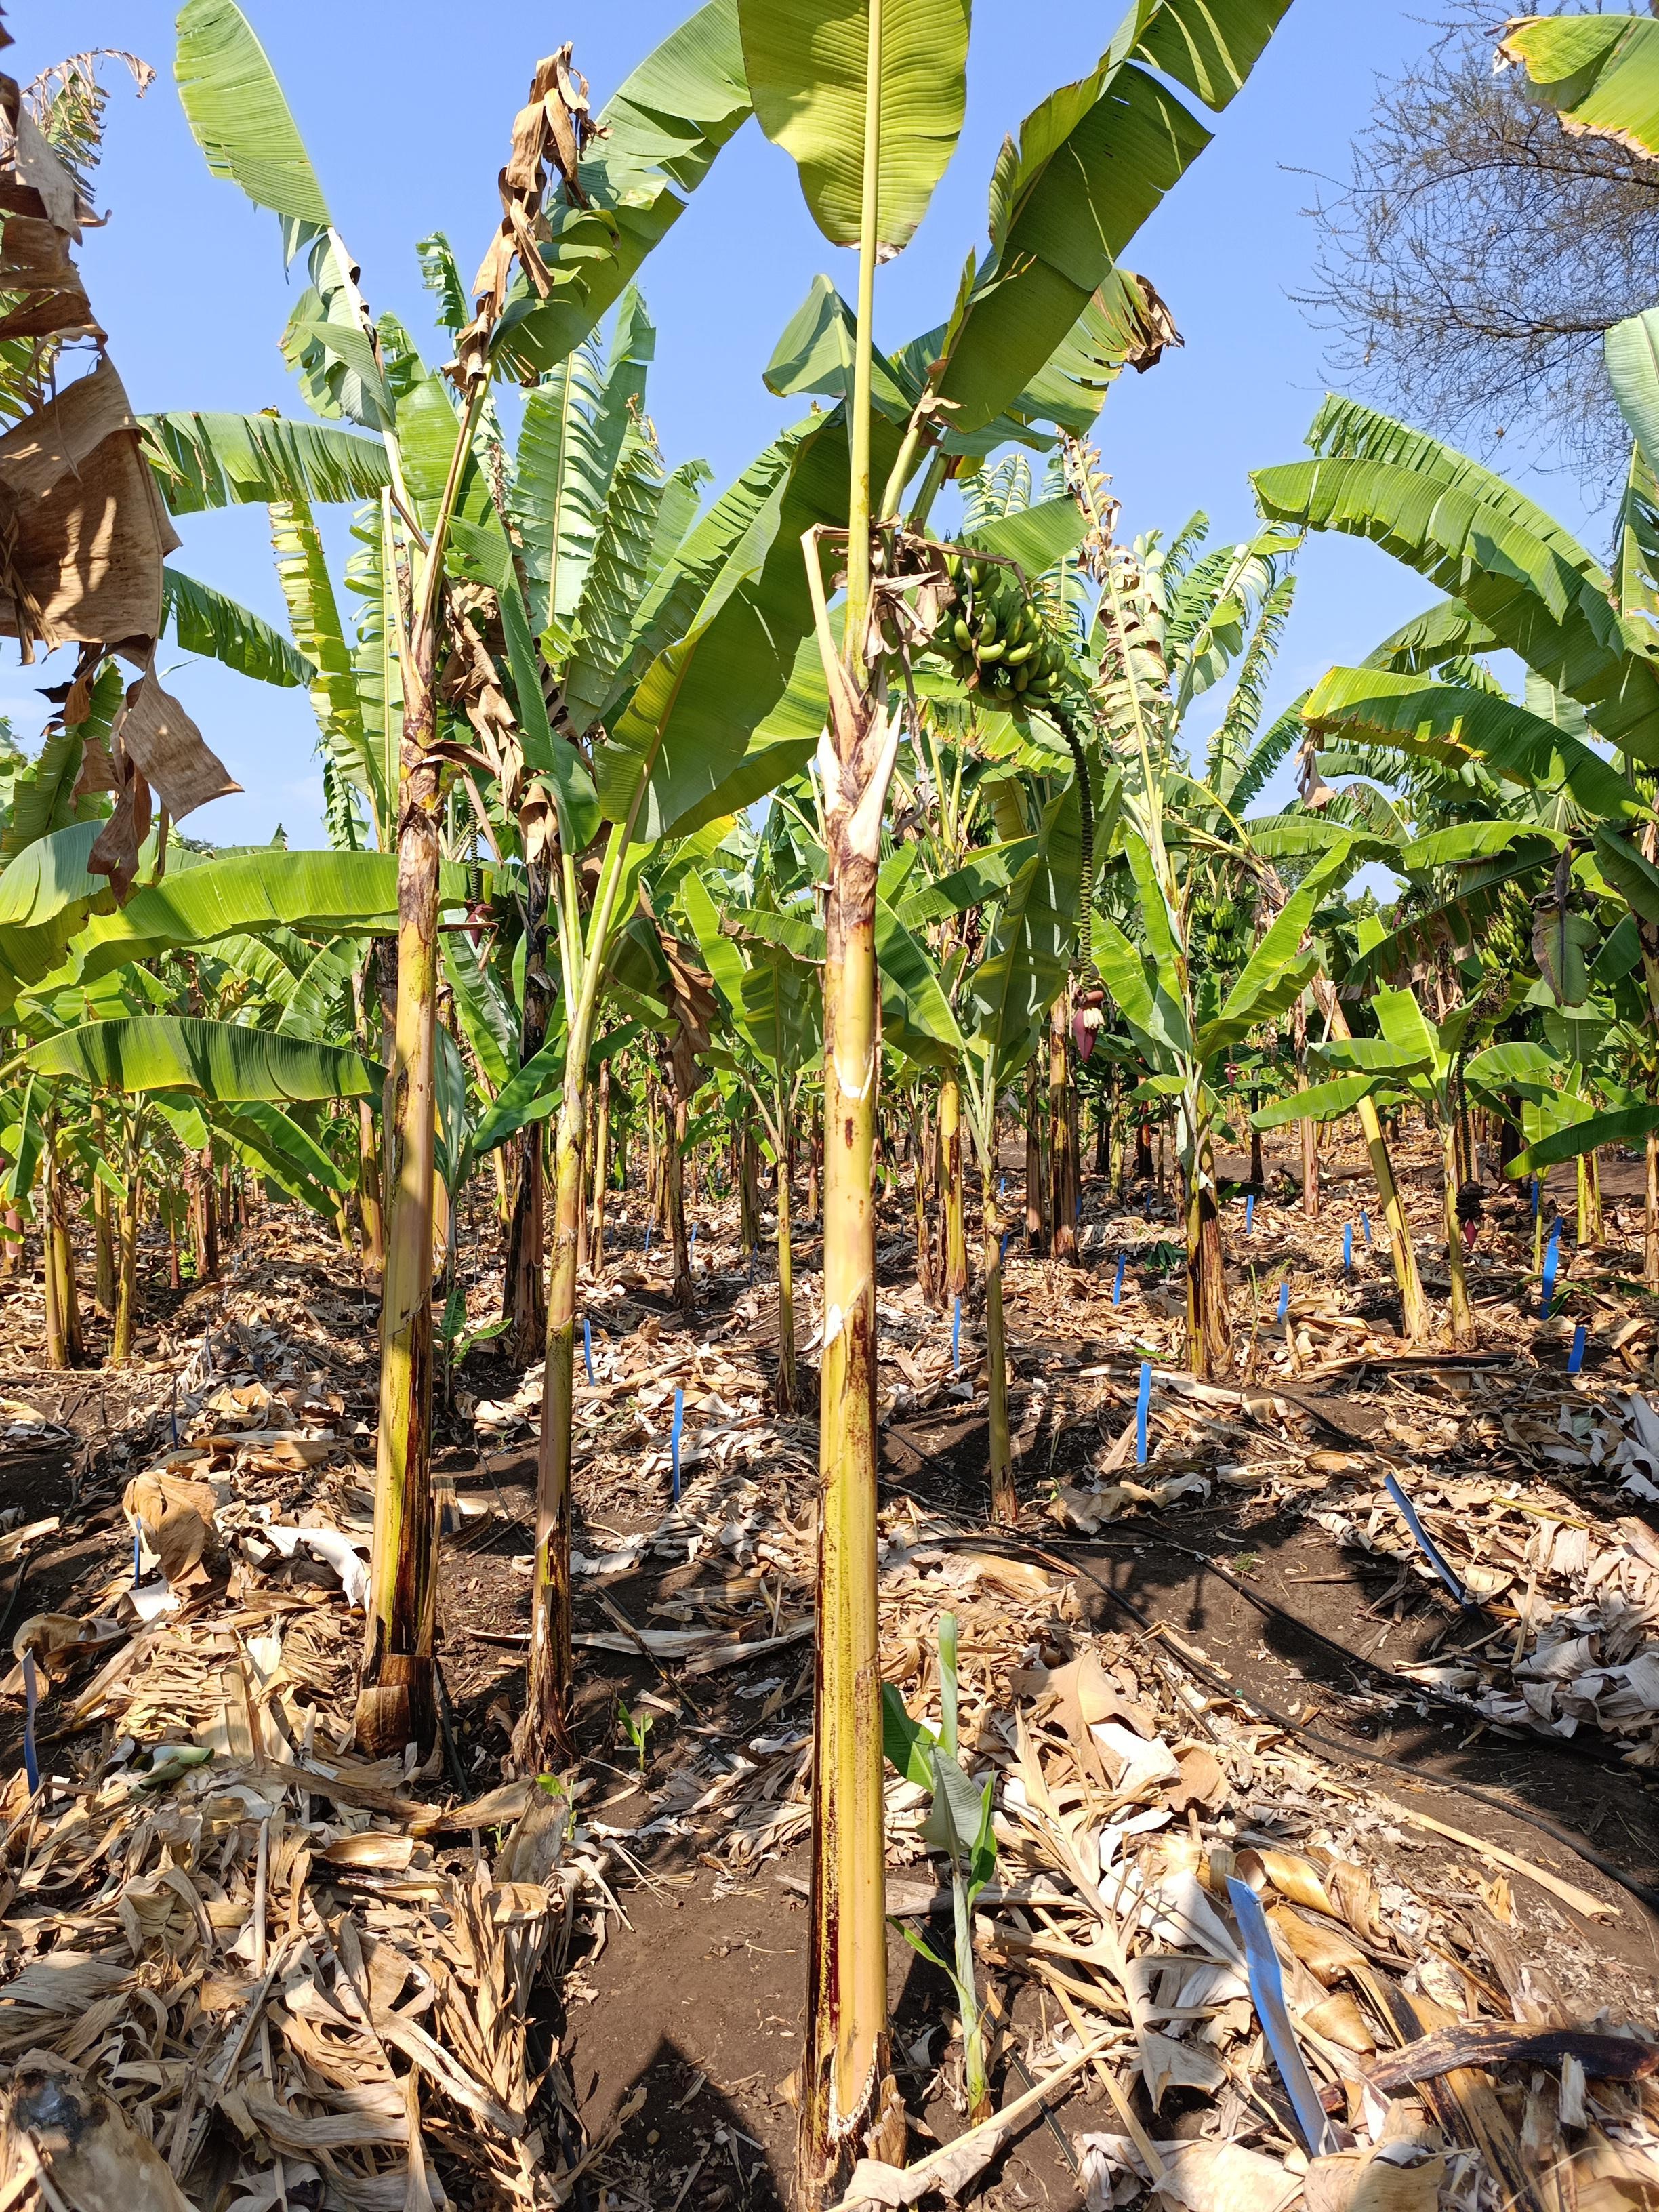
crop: banana
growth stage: development fruit
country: Tanzania
